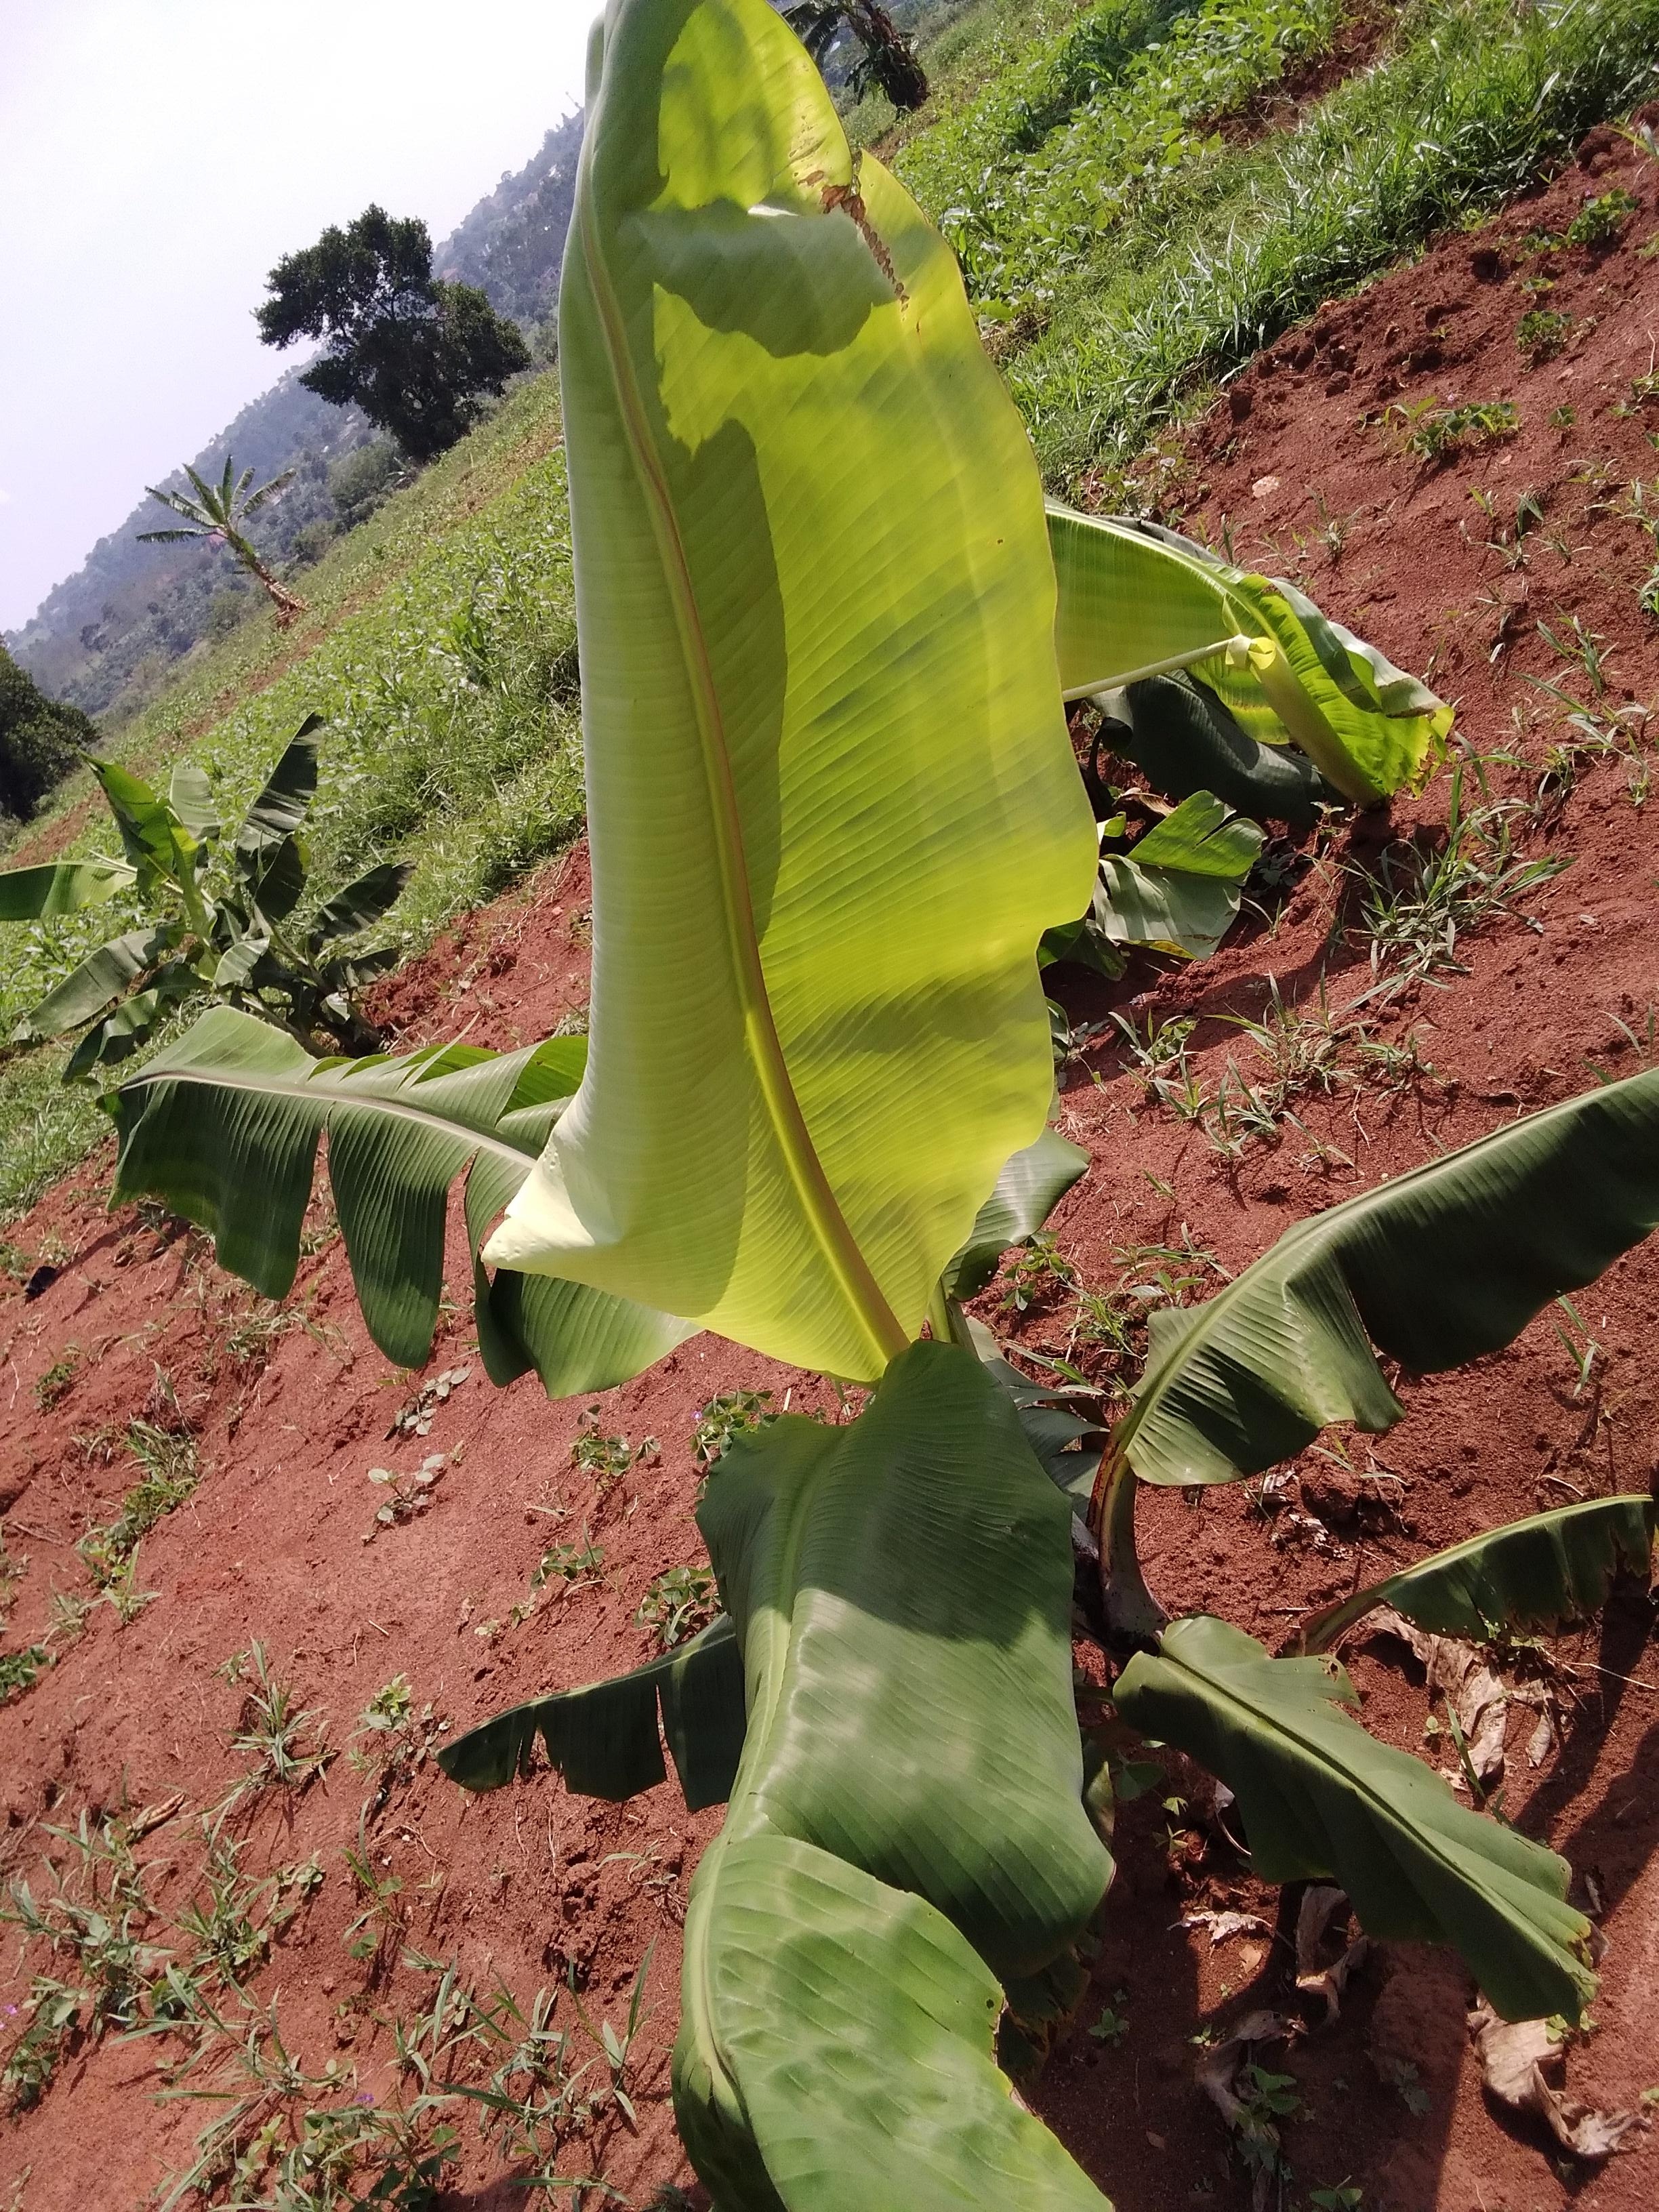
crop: banana
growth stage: vegetative
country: Uganda
